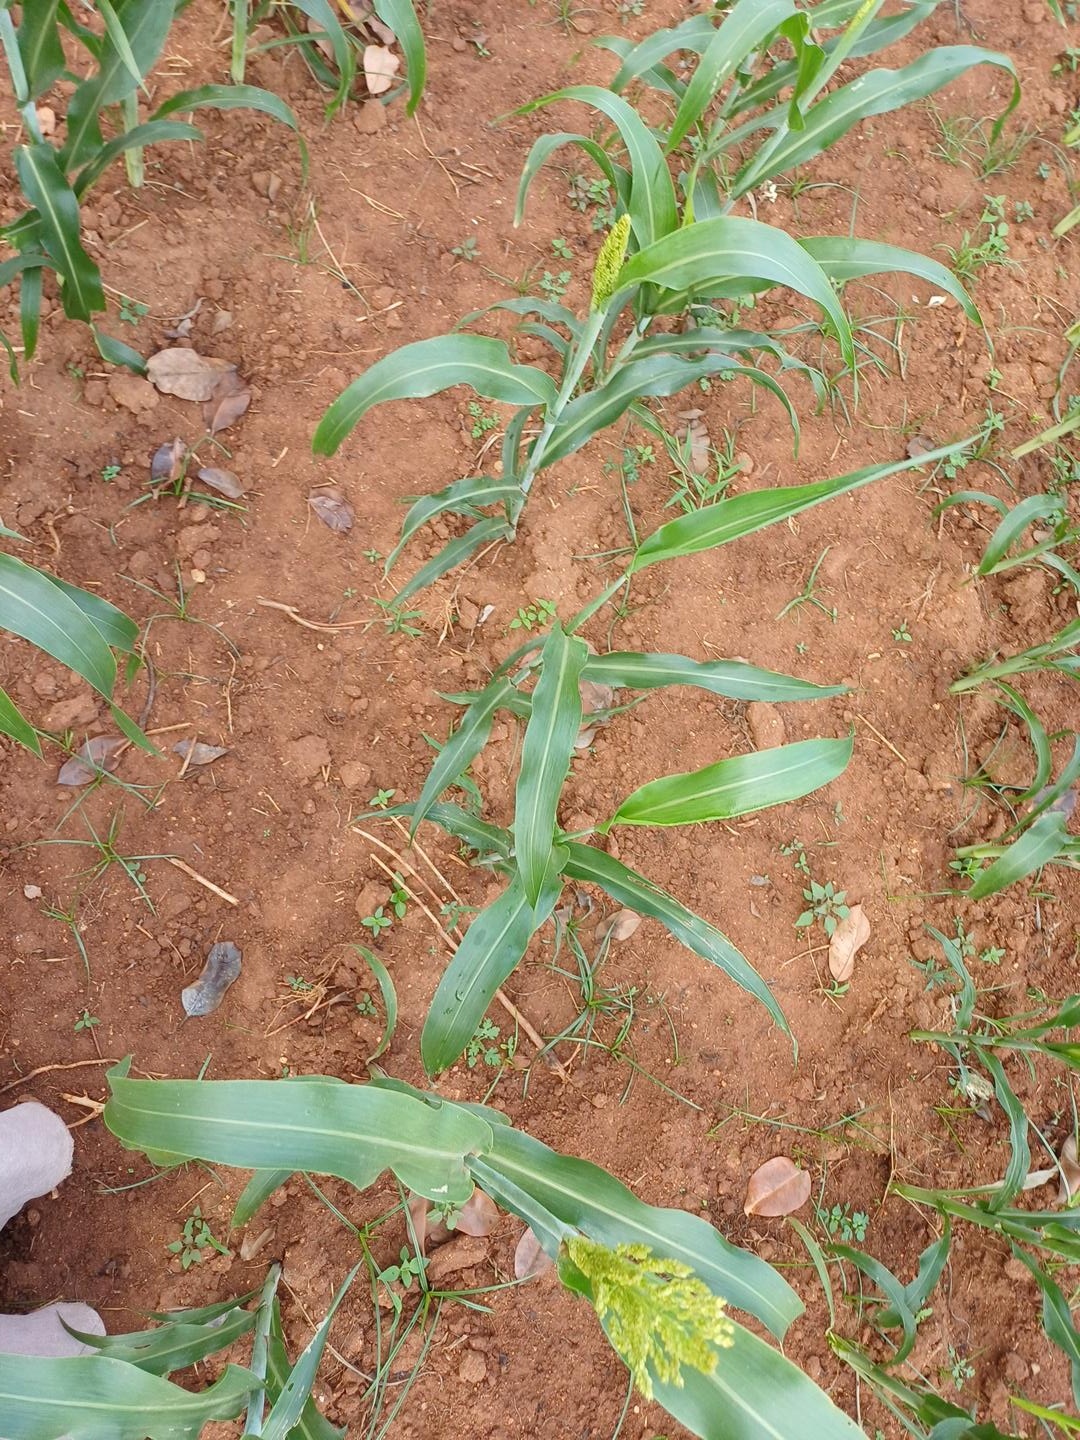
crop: sorghum
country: Kenya
